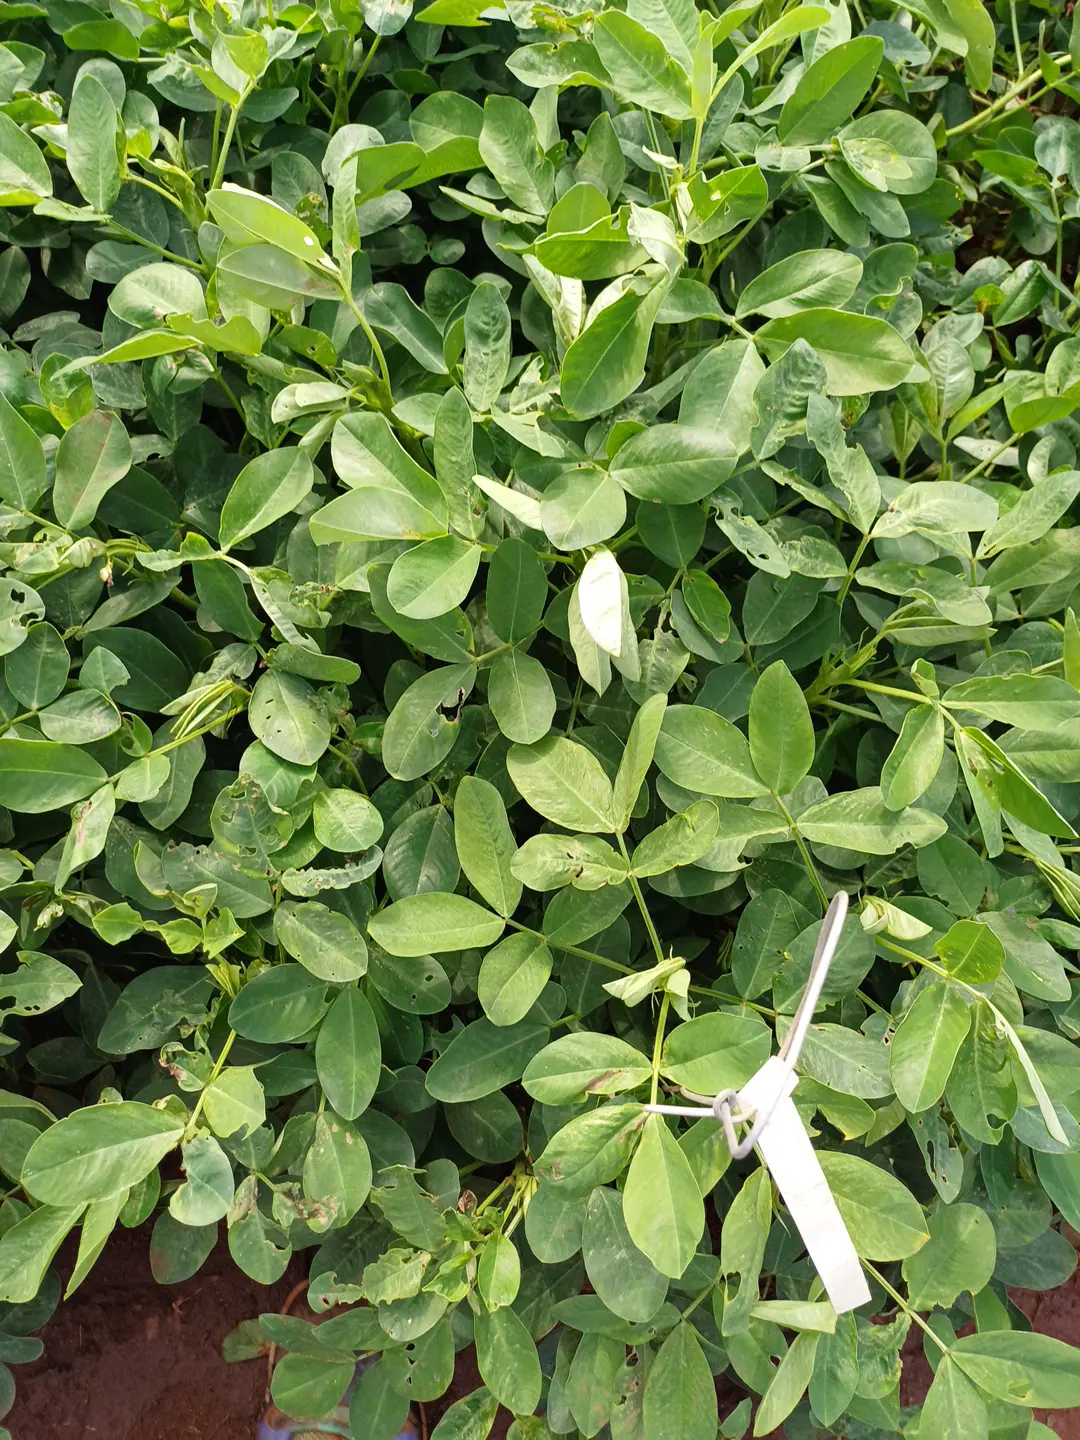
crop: groundnut
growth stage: flowering
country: Kenya
